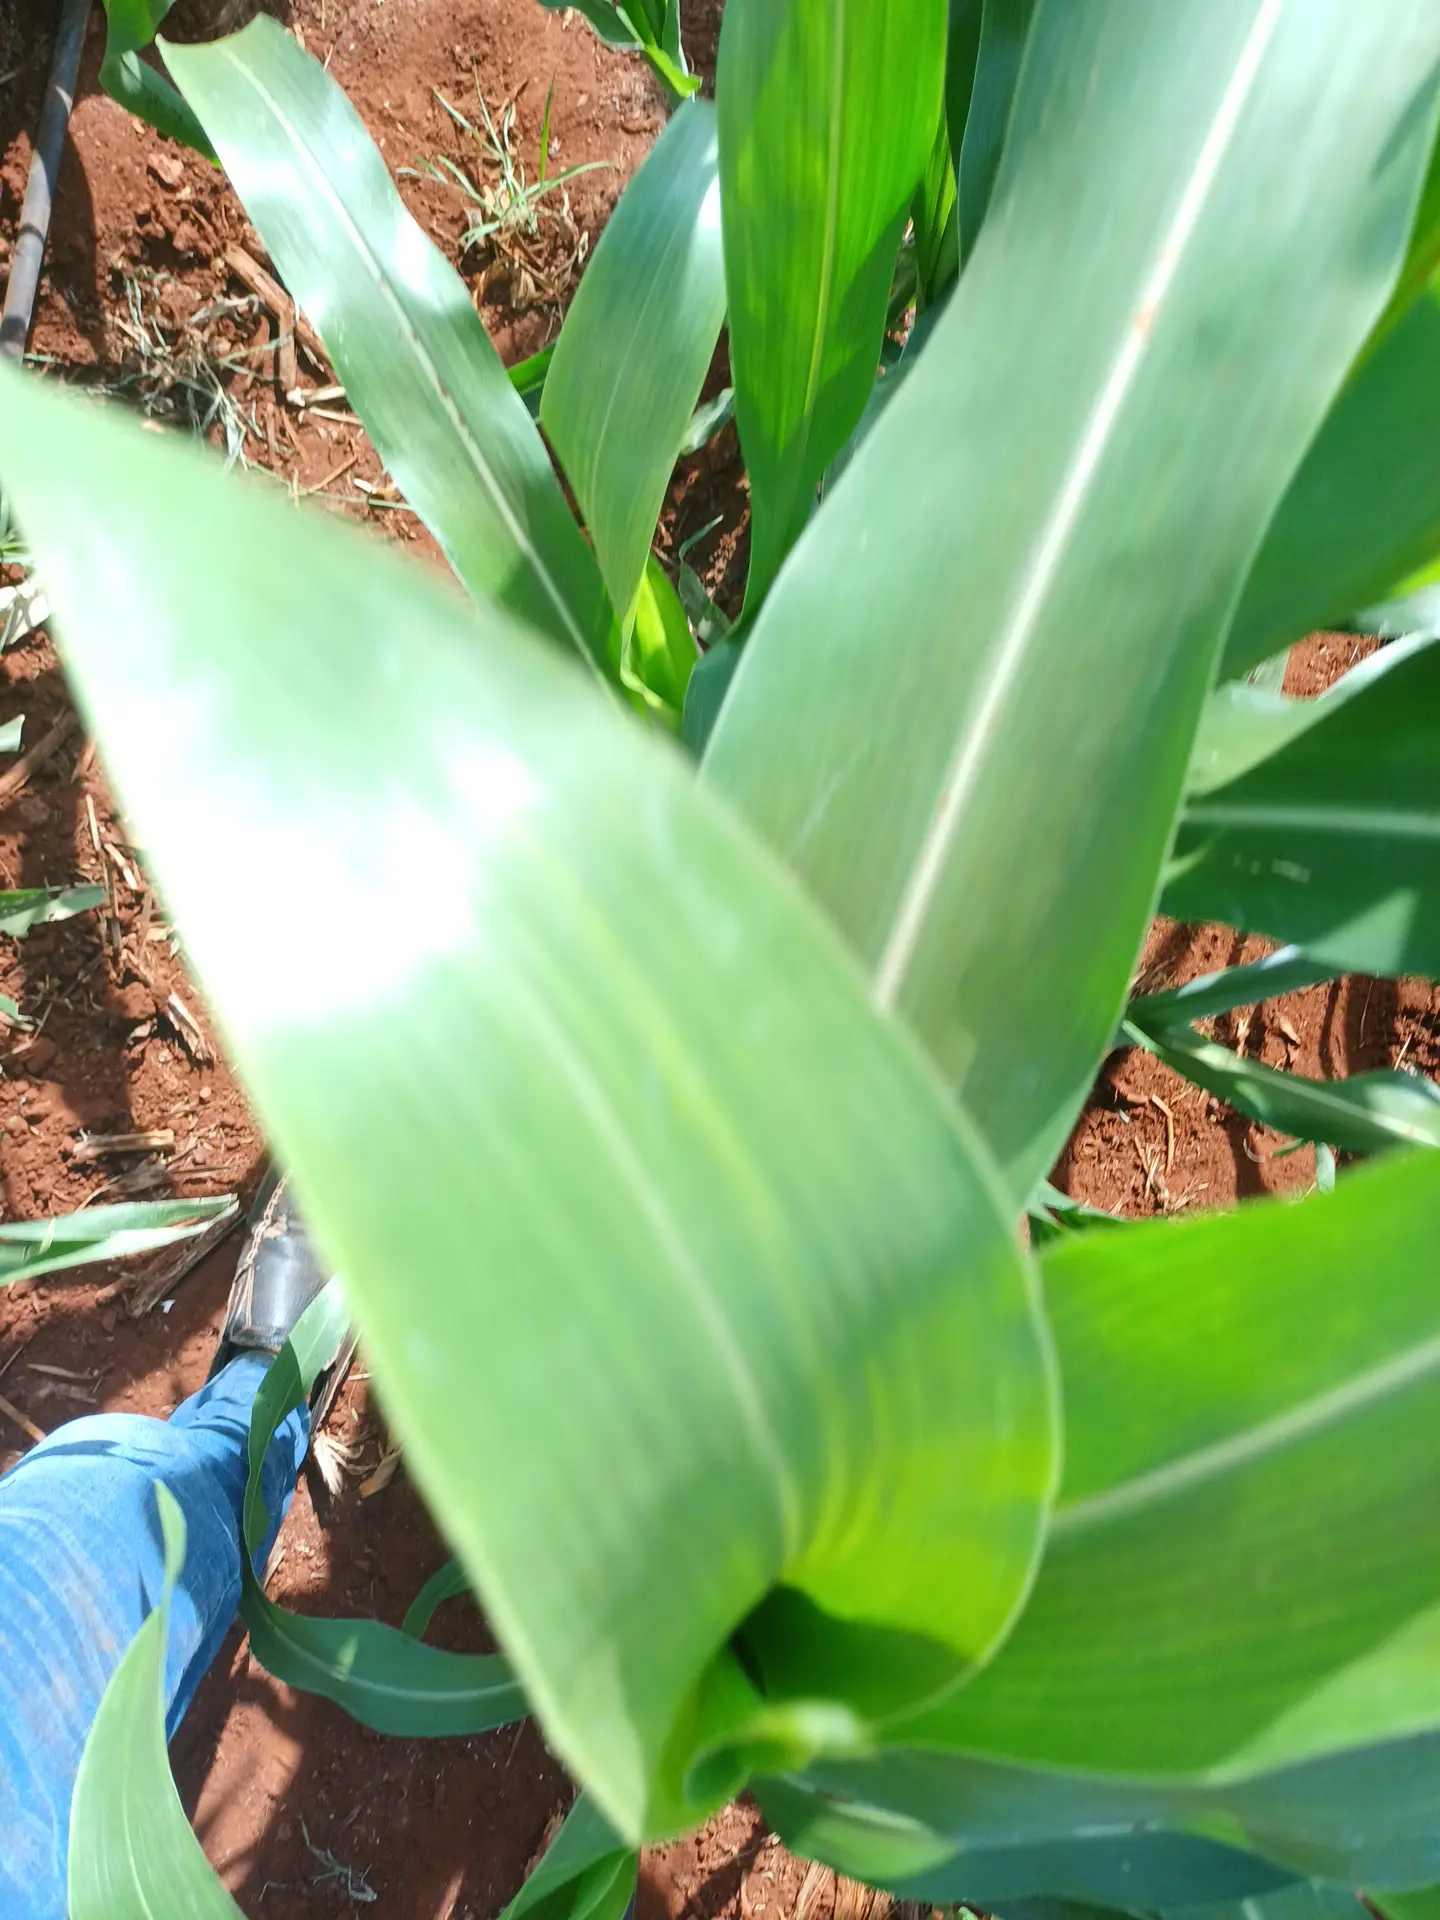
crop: sorghum
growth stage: vegetative
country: Kenya
